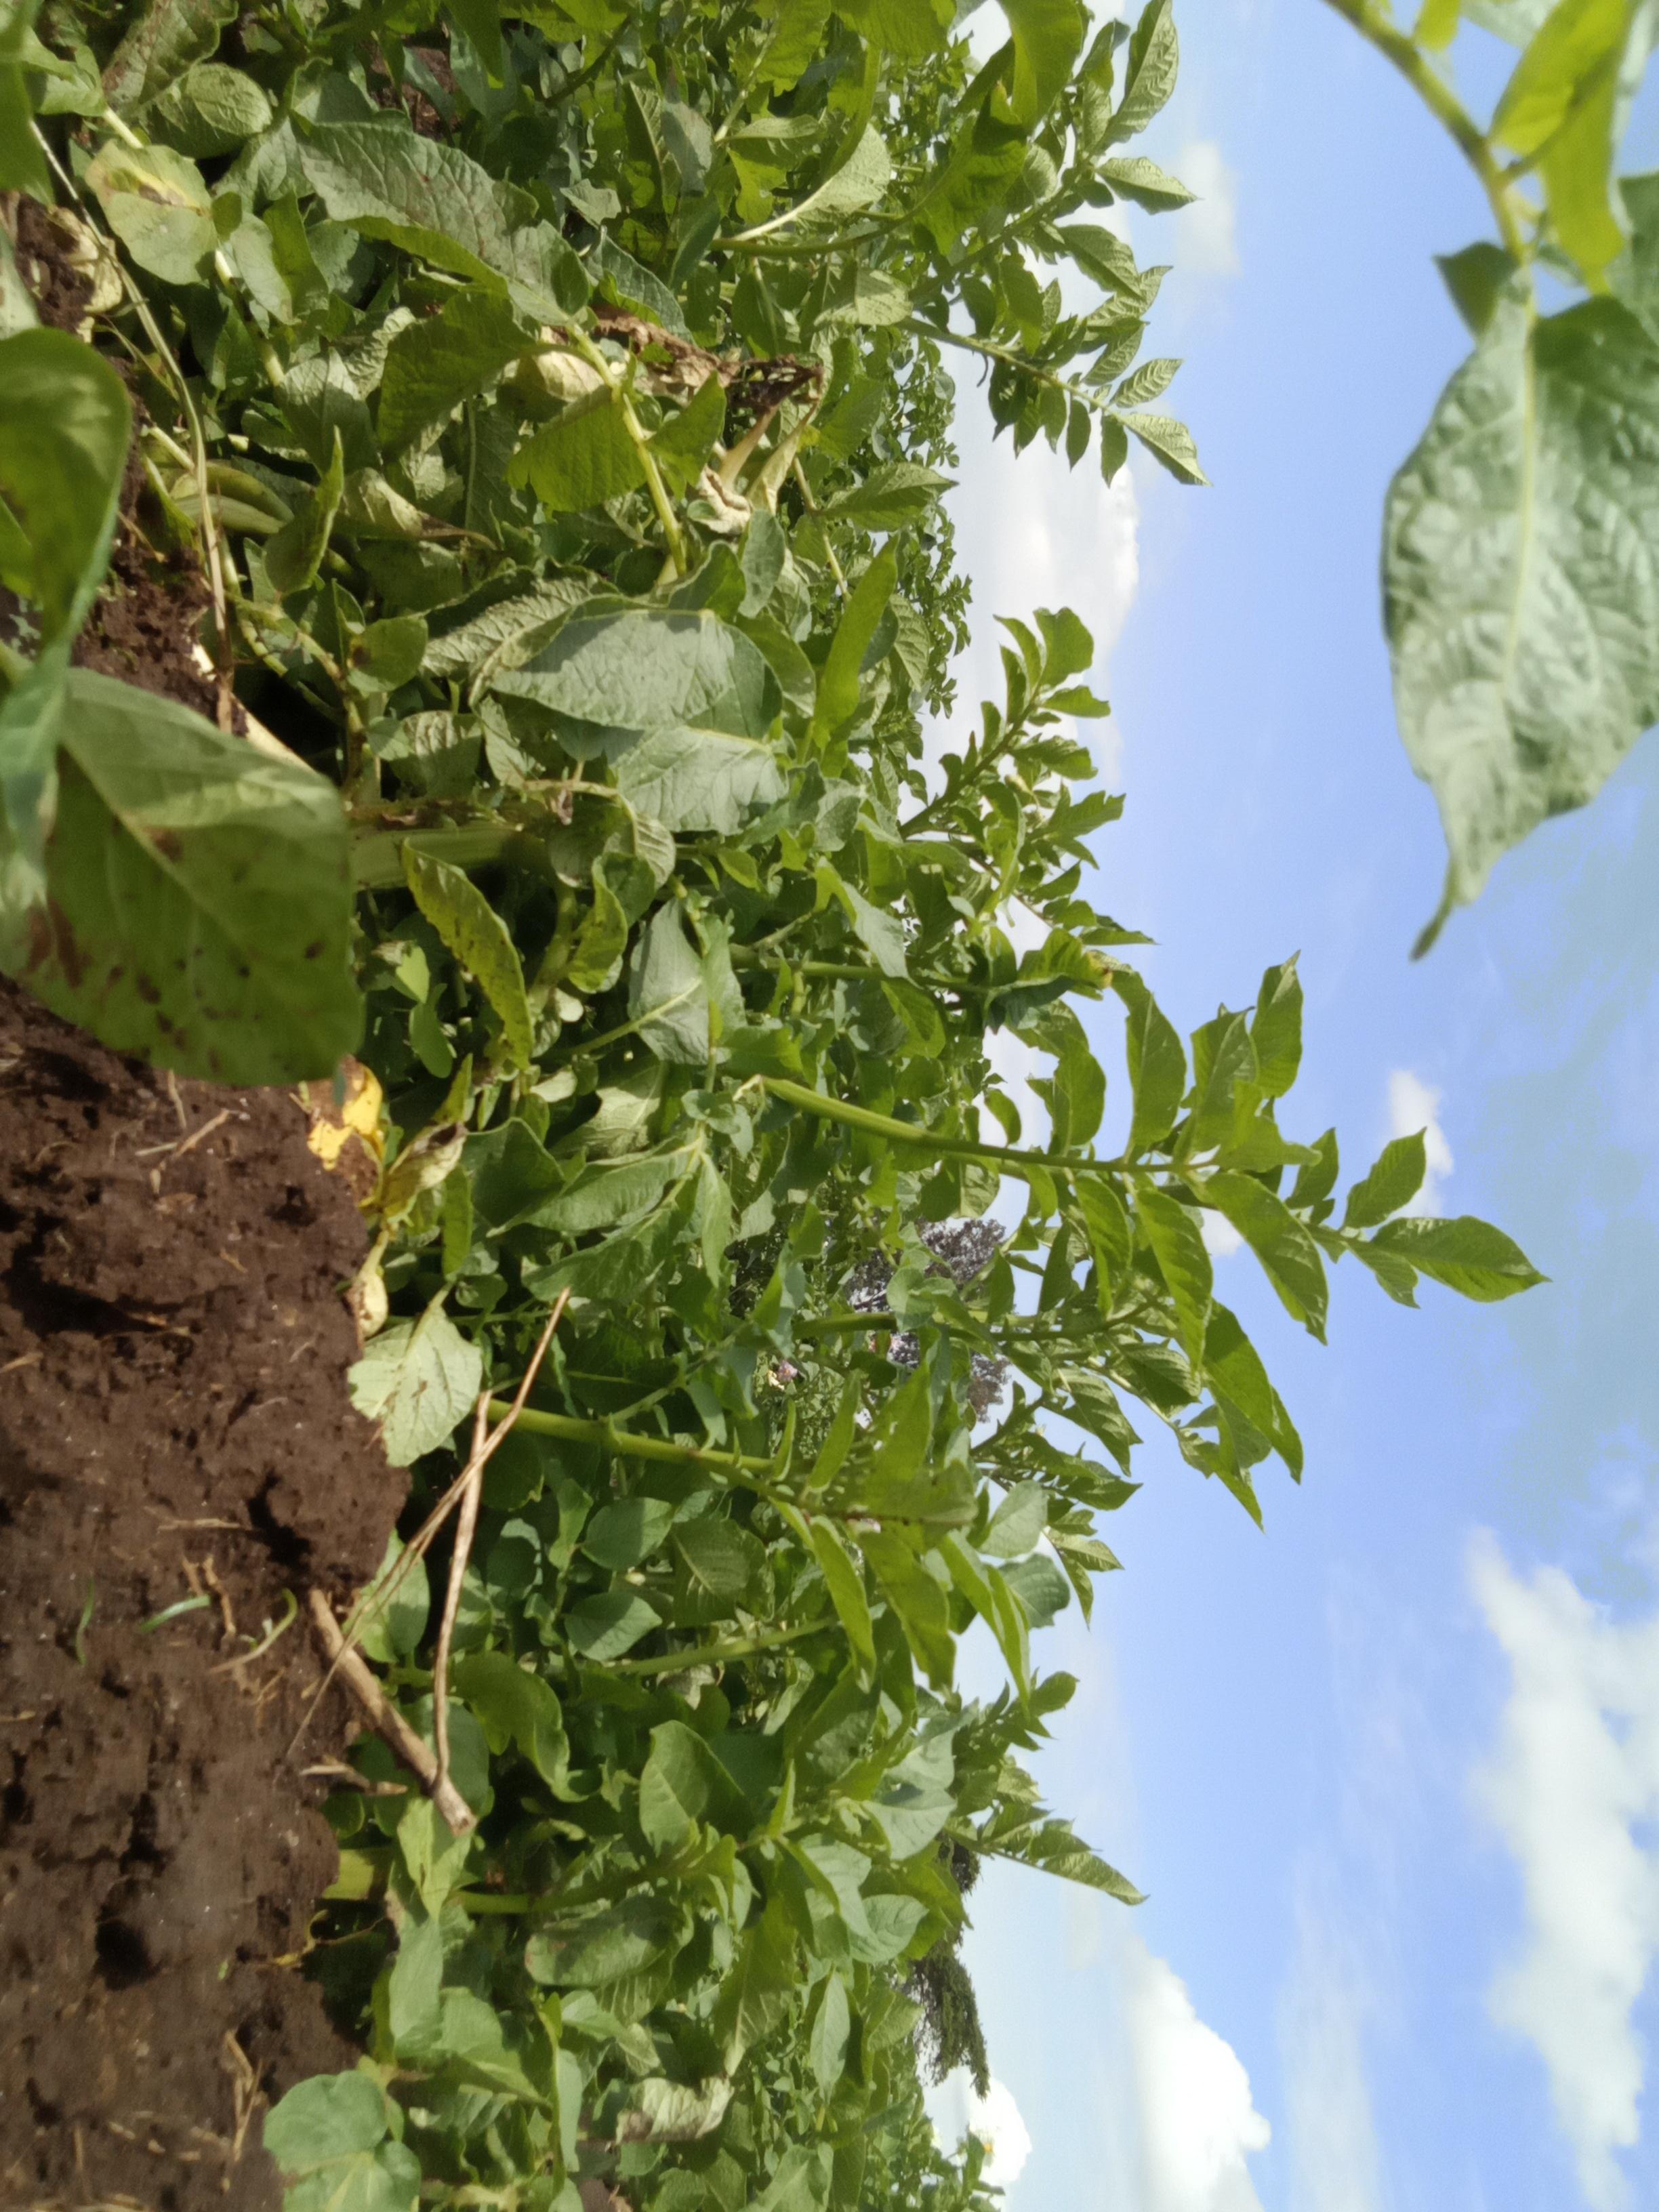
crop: potato
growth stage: flowering
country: Kenya
